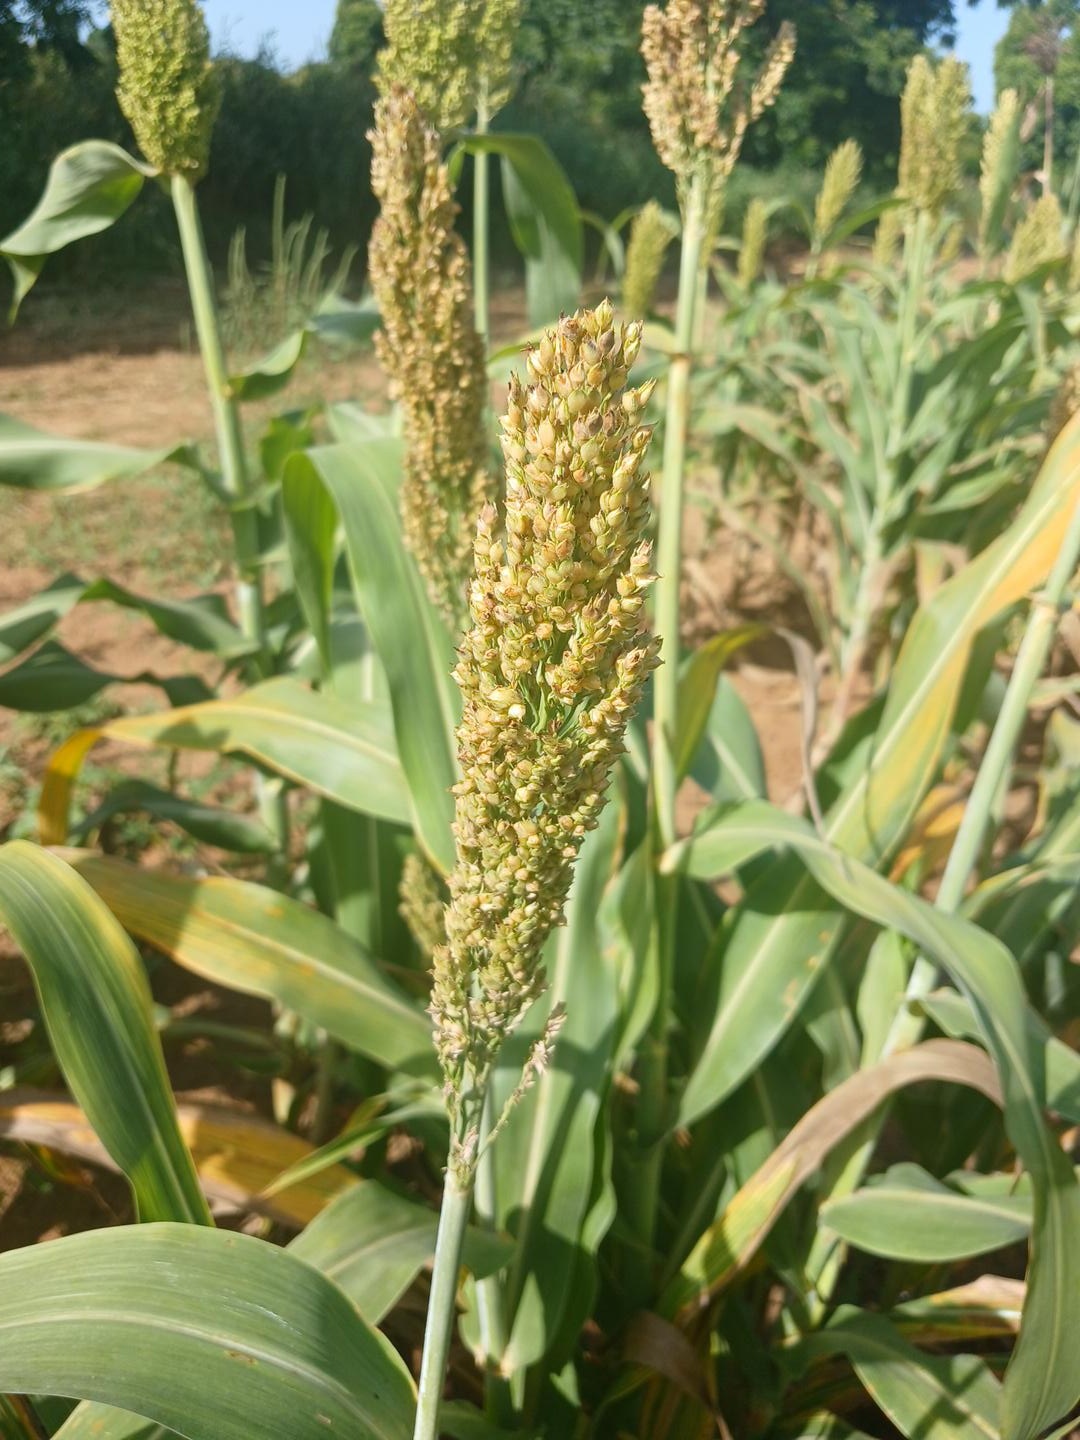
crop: sorghum
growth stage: filling grain
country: Senegal
